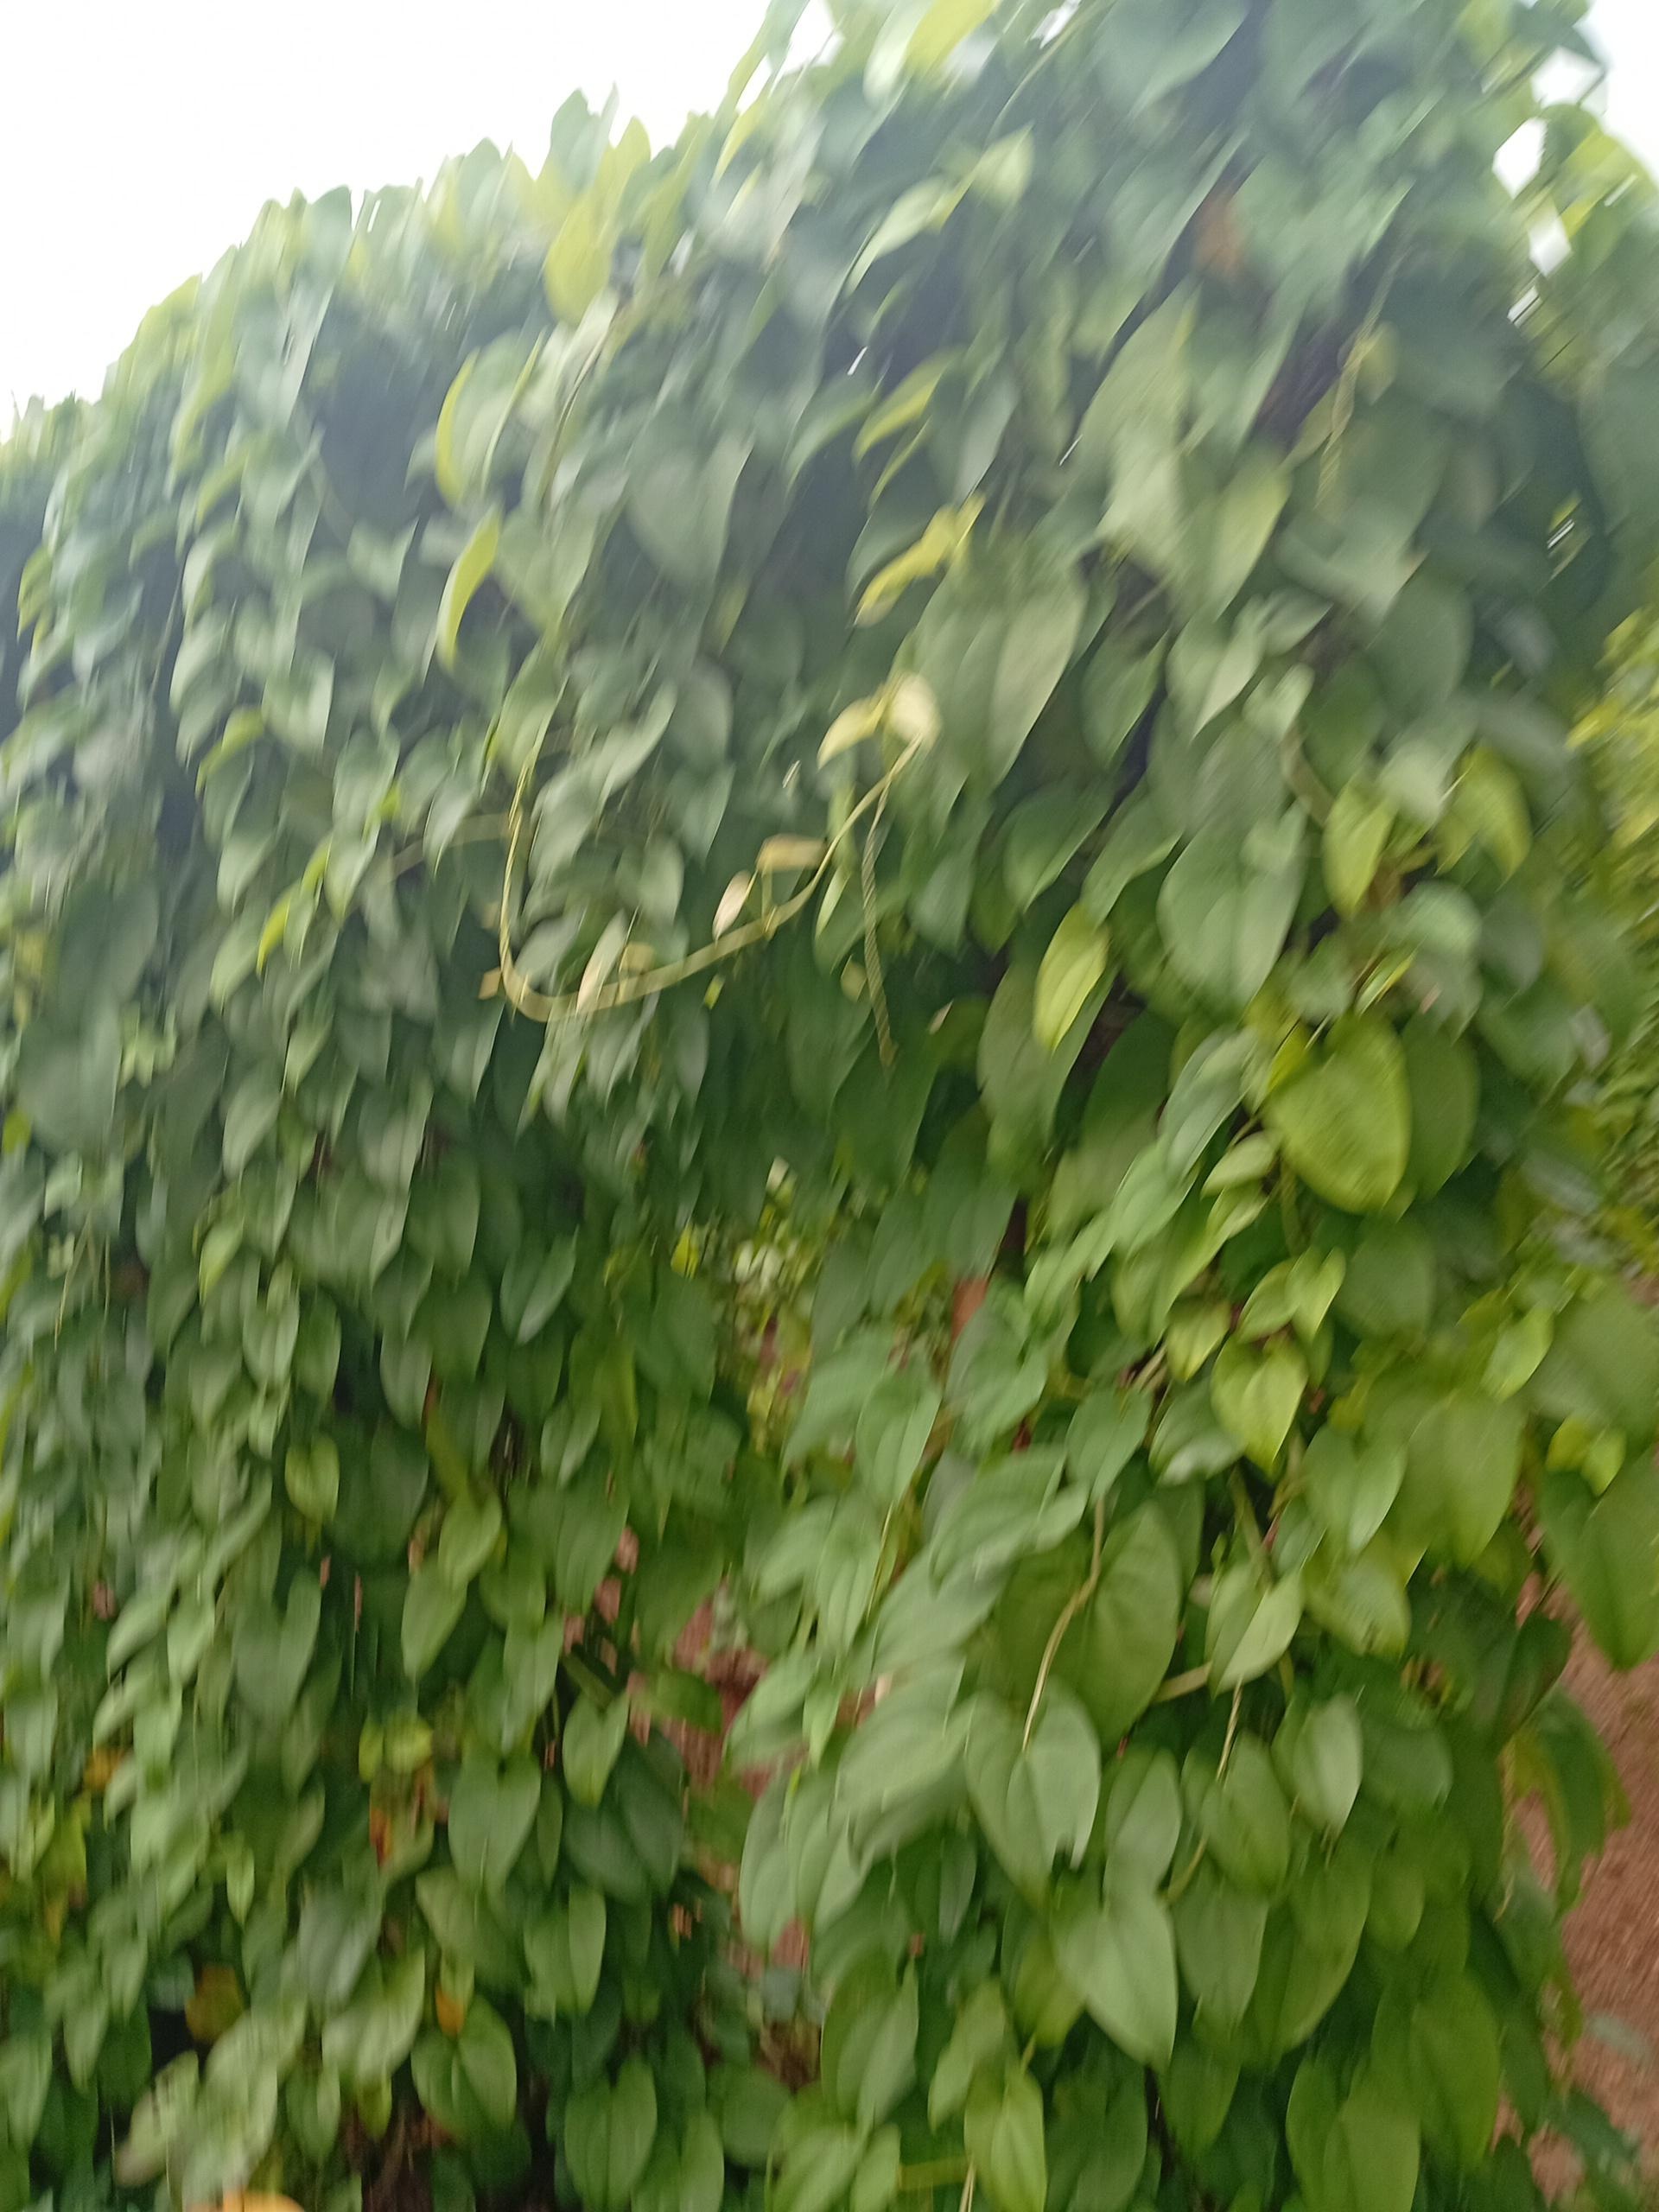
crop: yam
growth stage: vegetative
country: Nigeria
